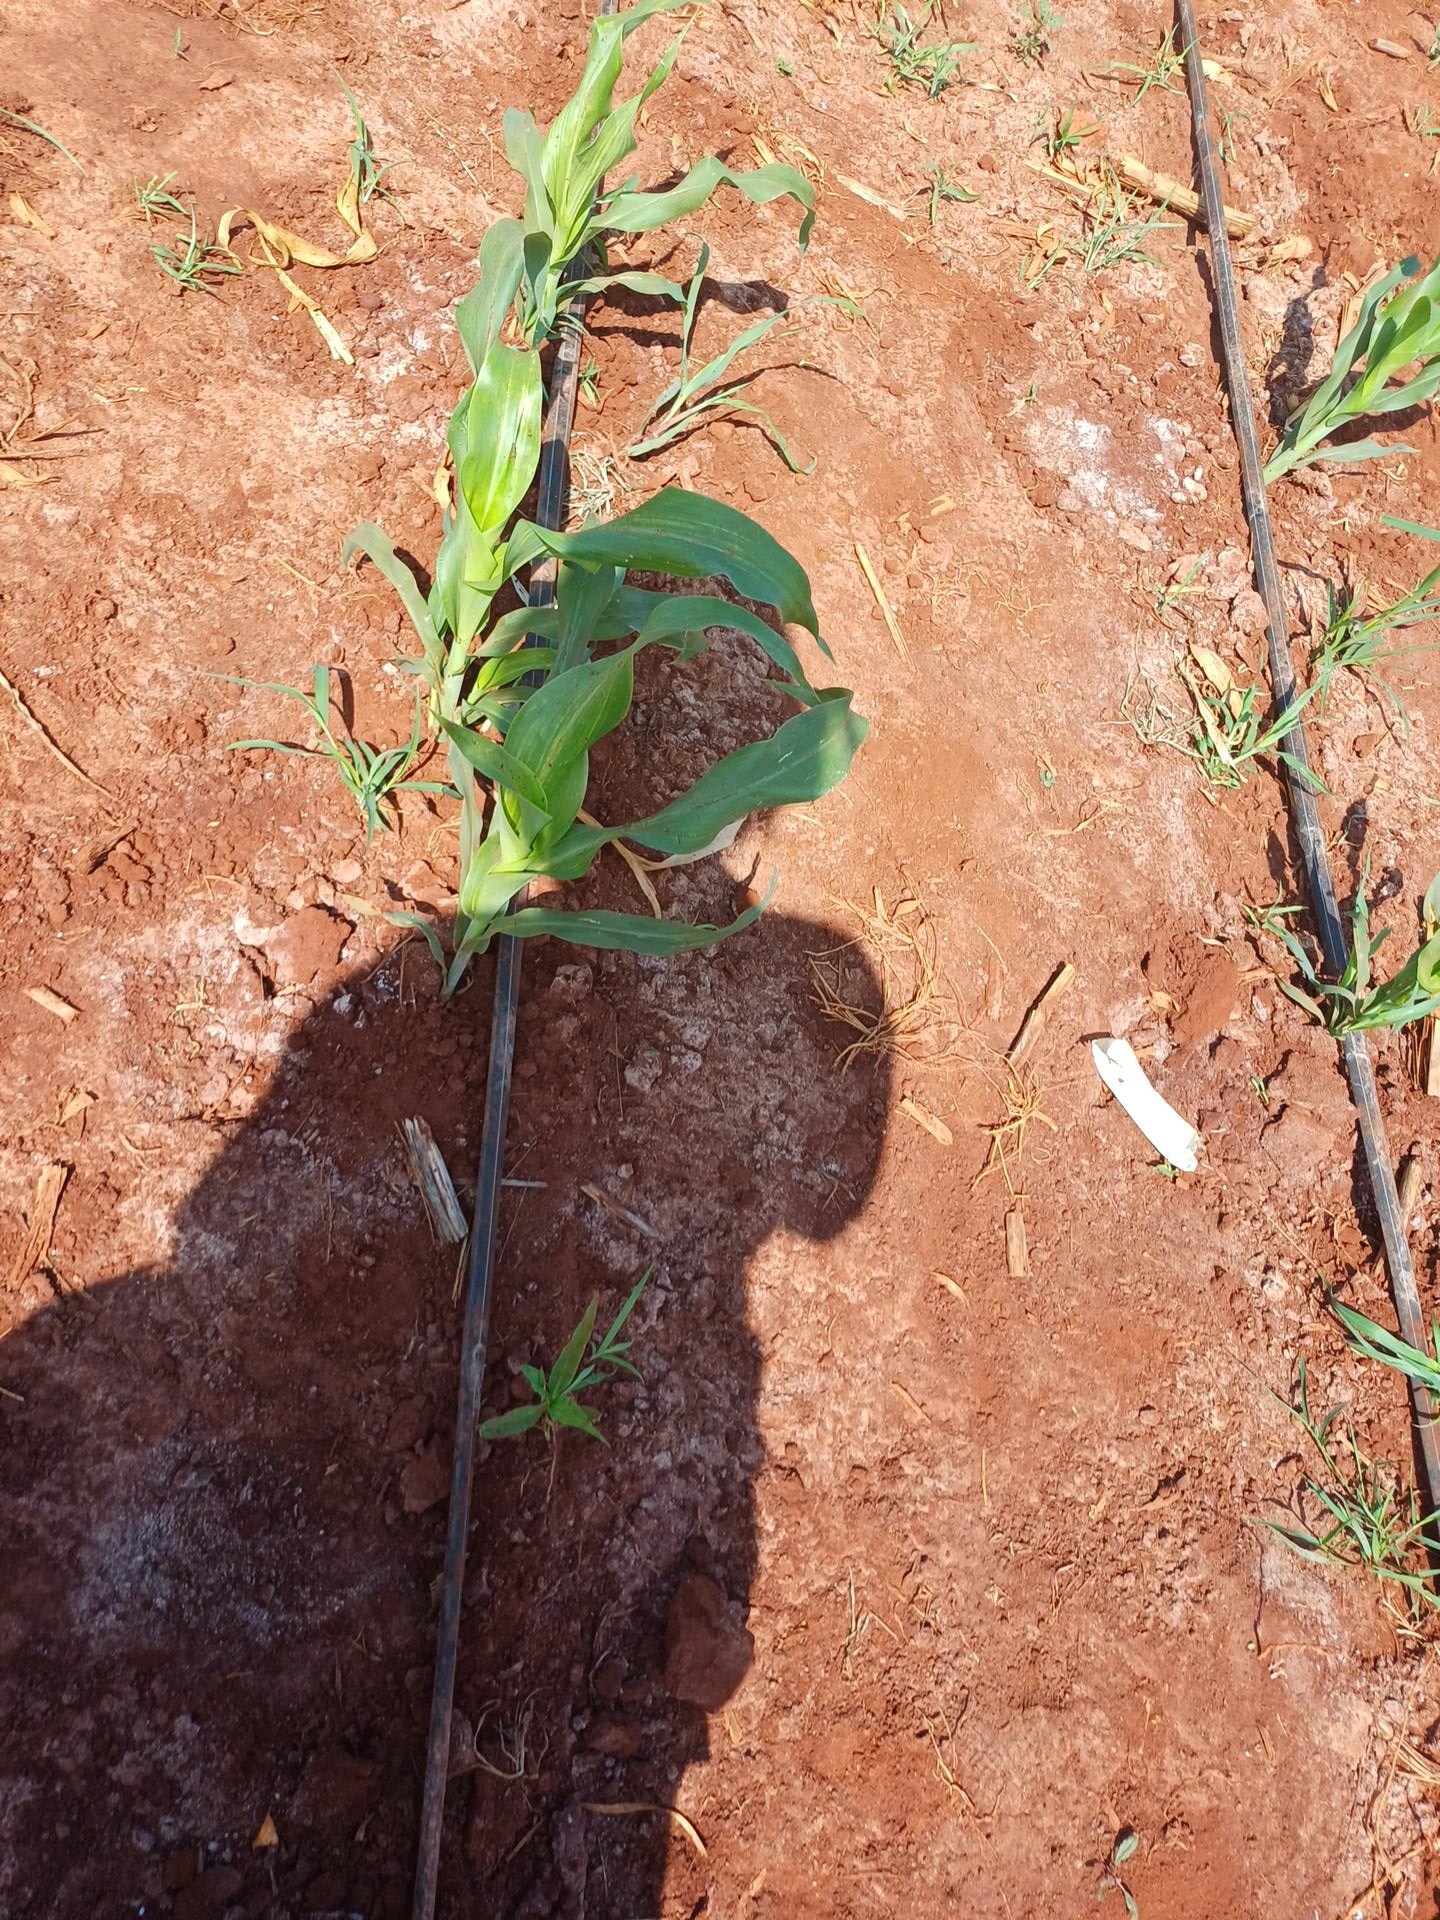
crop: sorghum
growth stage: vegetative
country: Kenya
